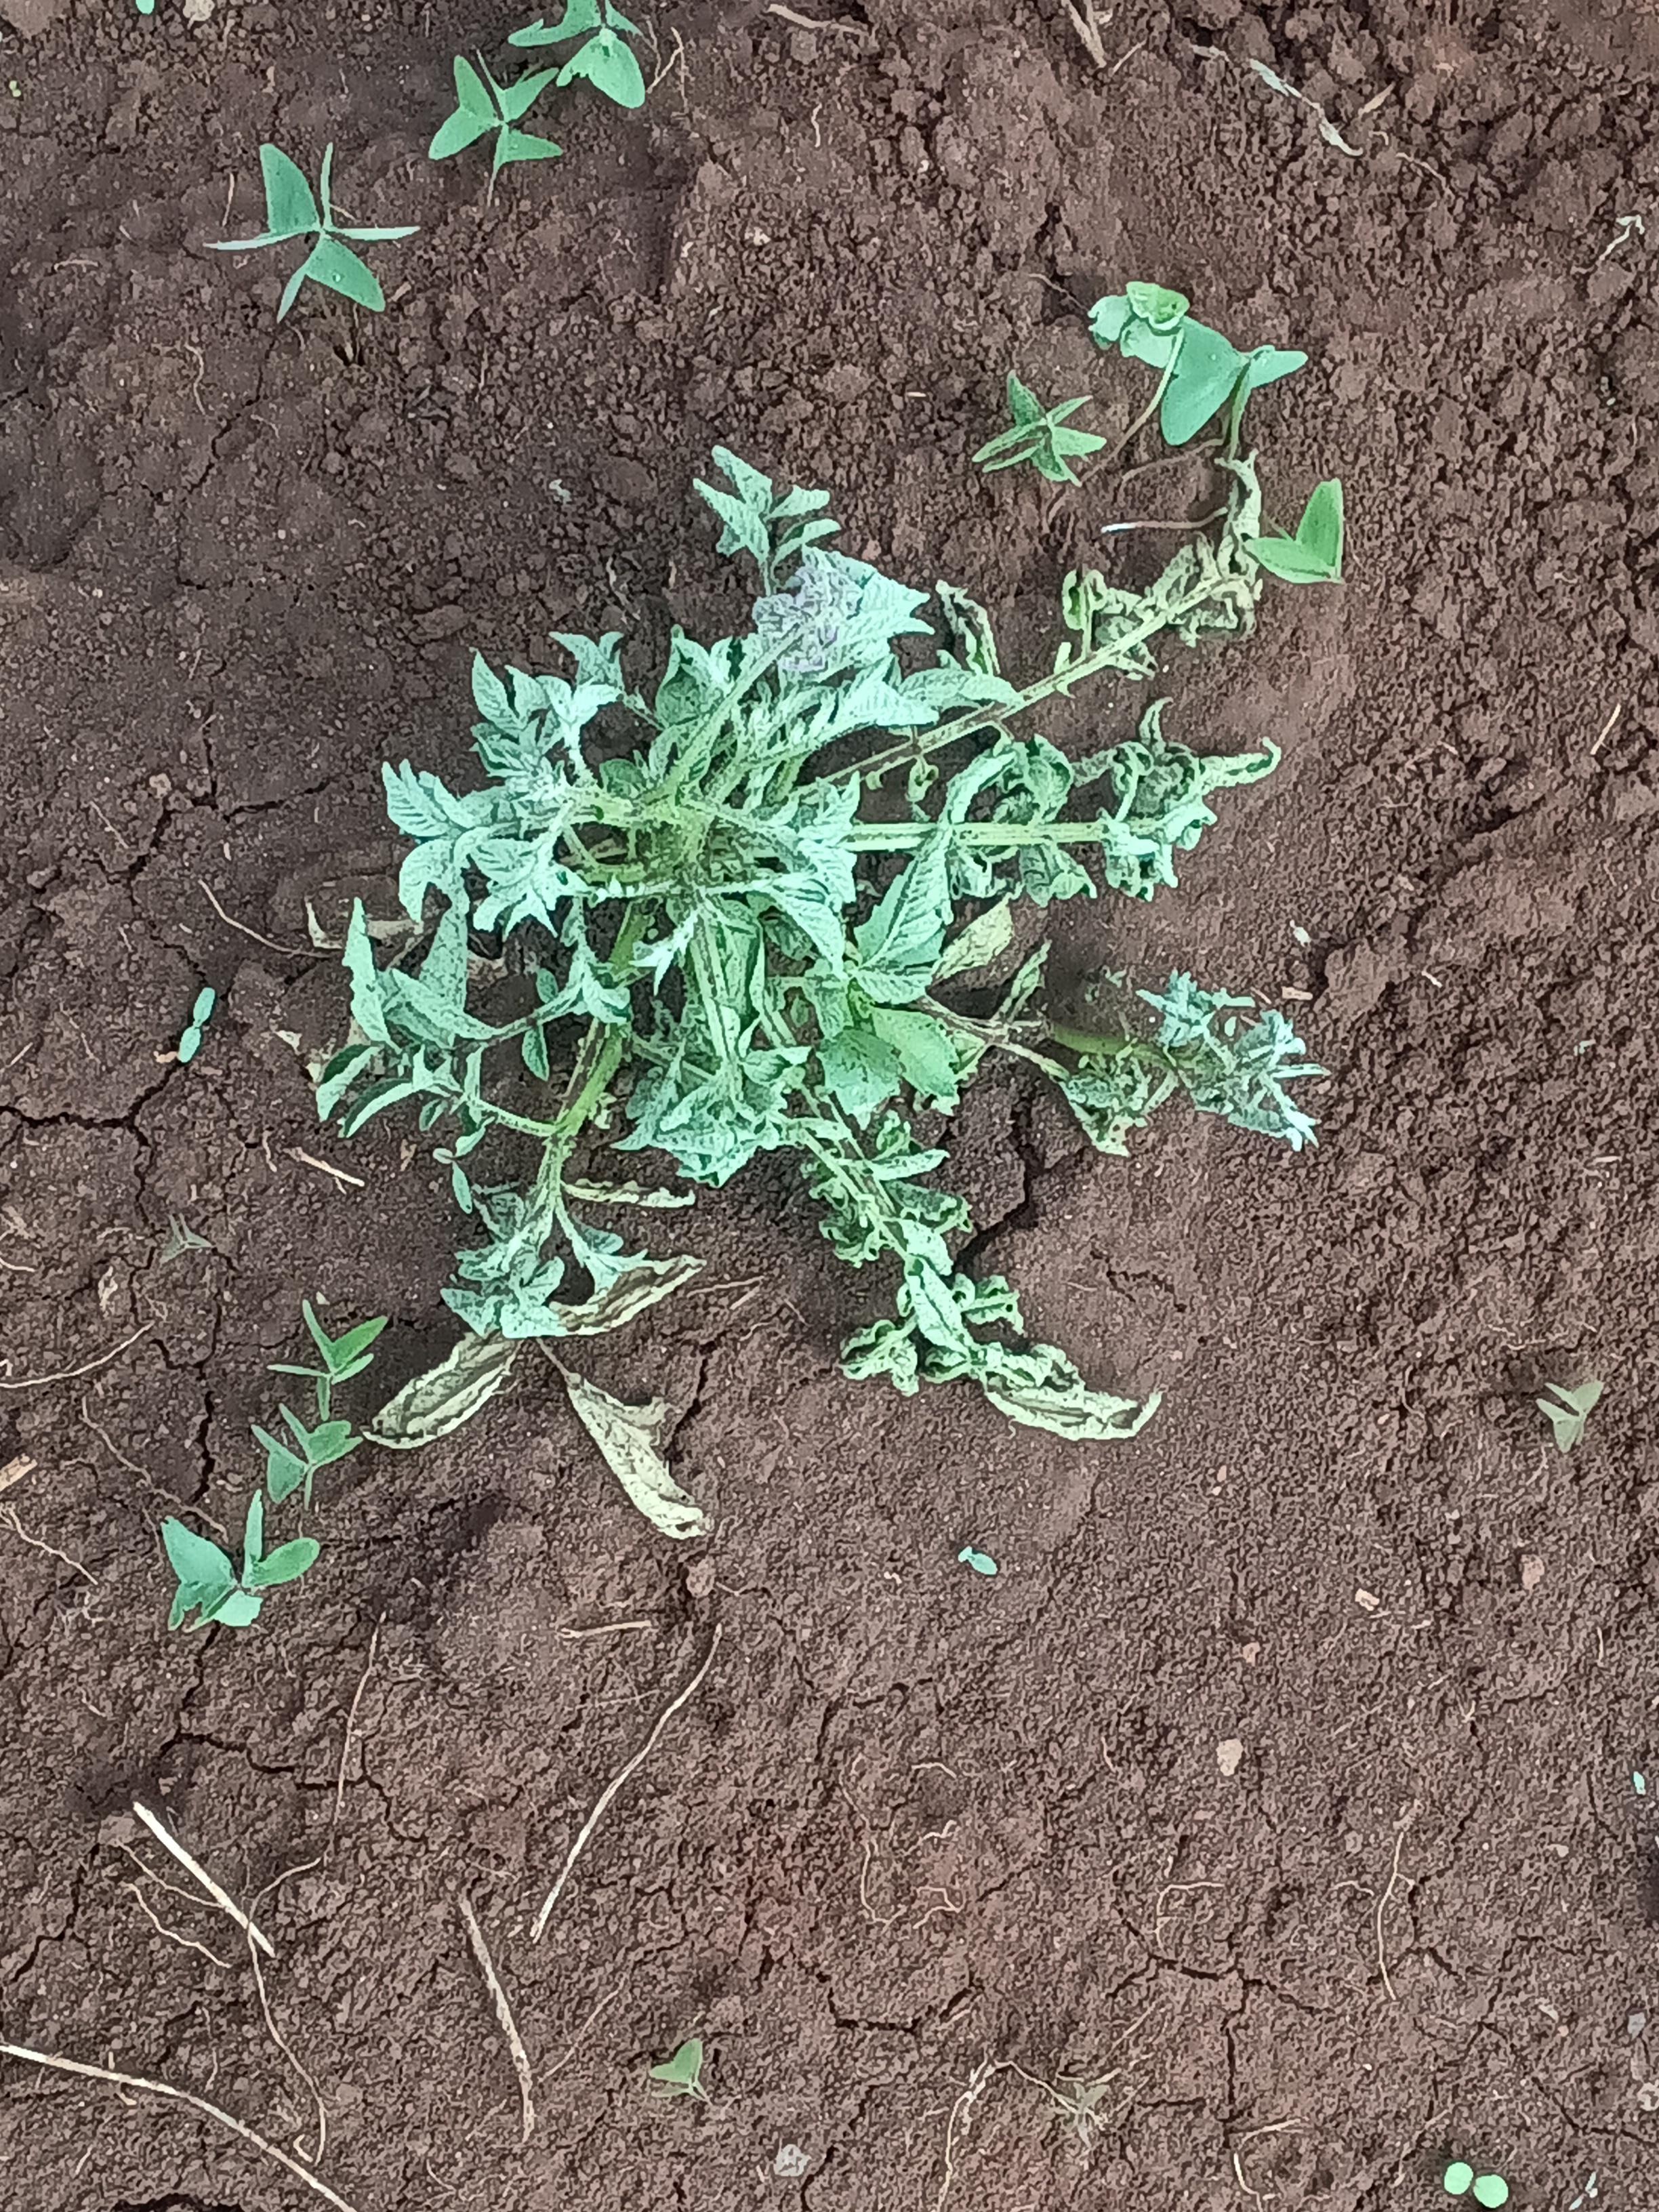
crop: potato
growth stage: flowering
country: Kenya
